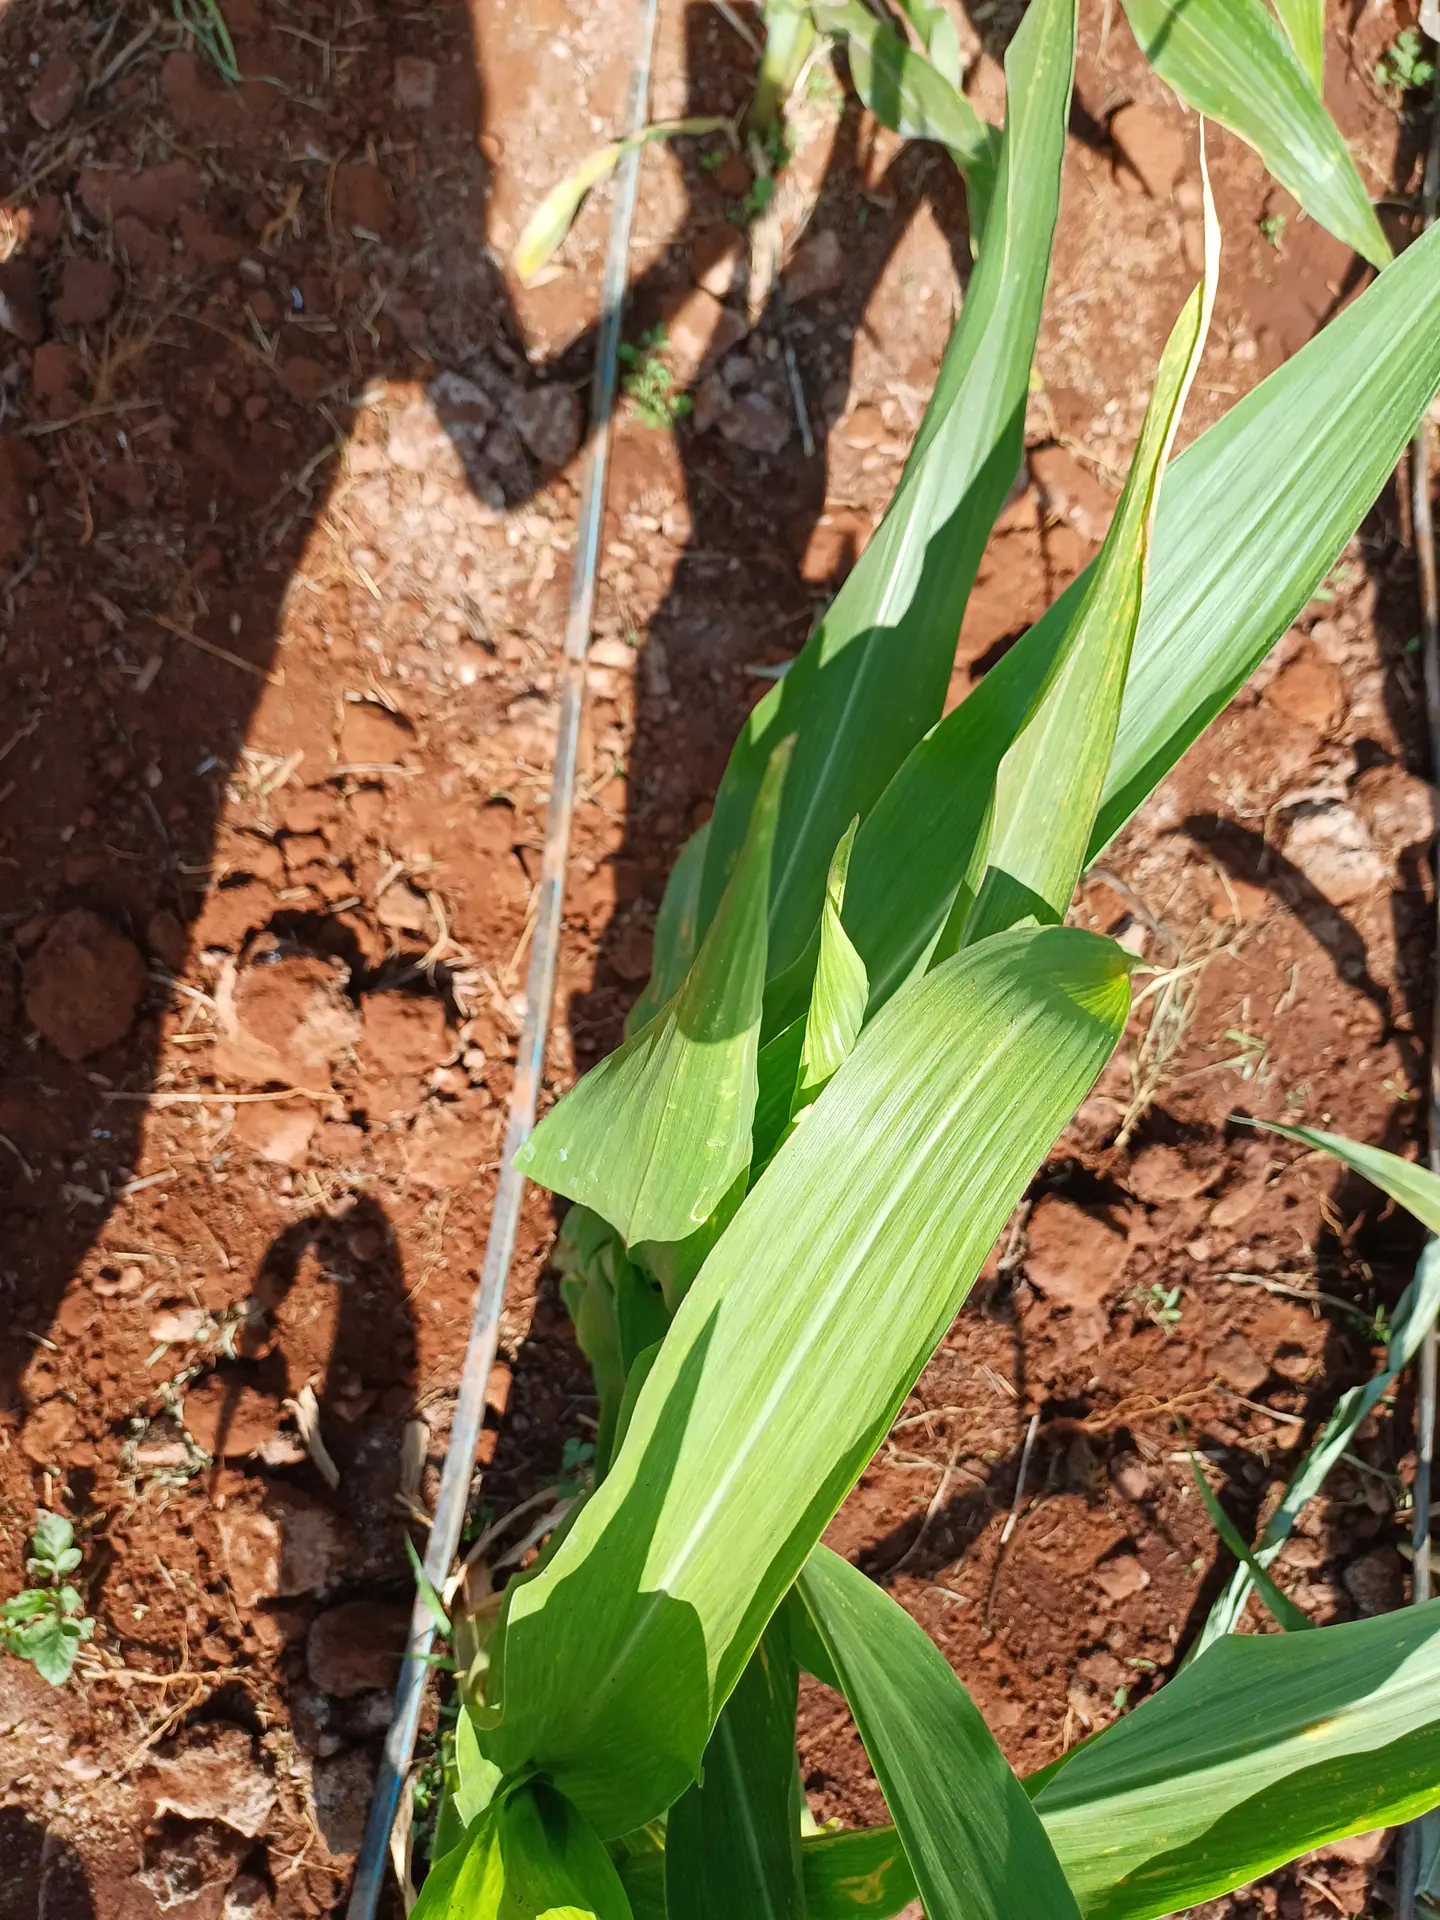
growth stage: vegetative
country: Kenya
